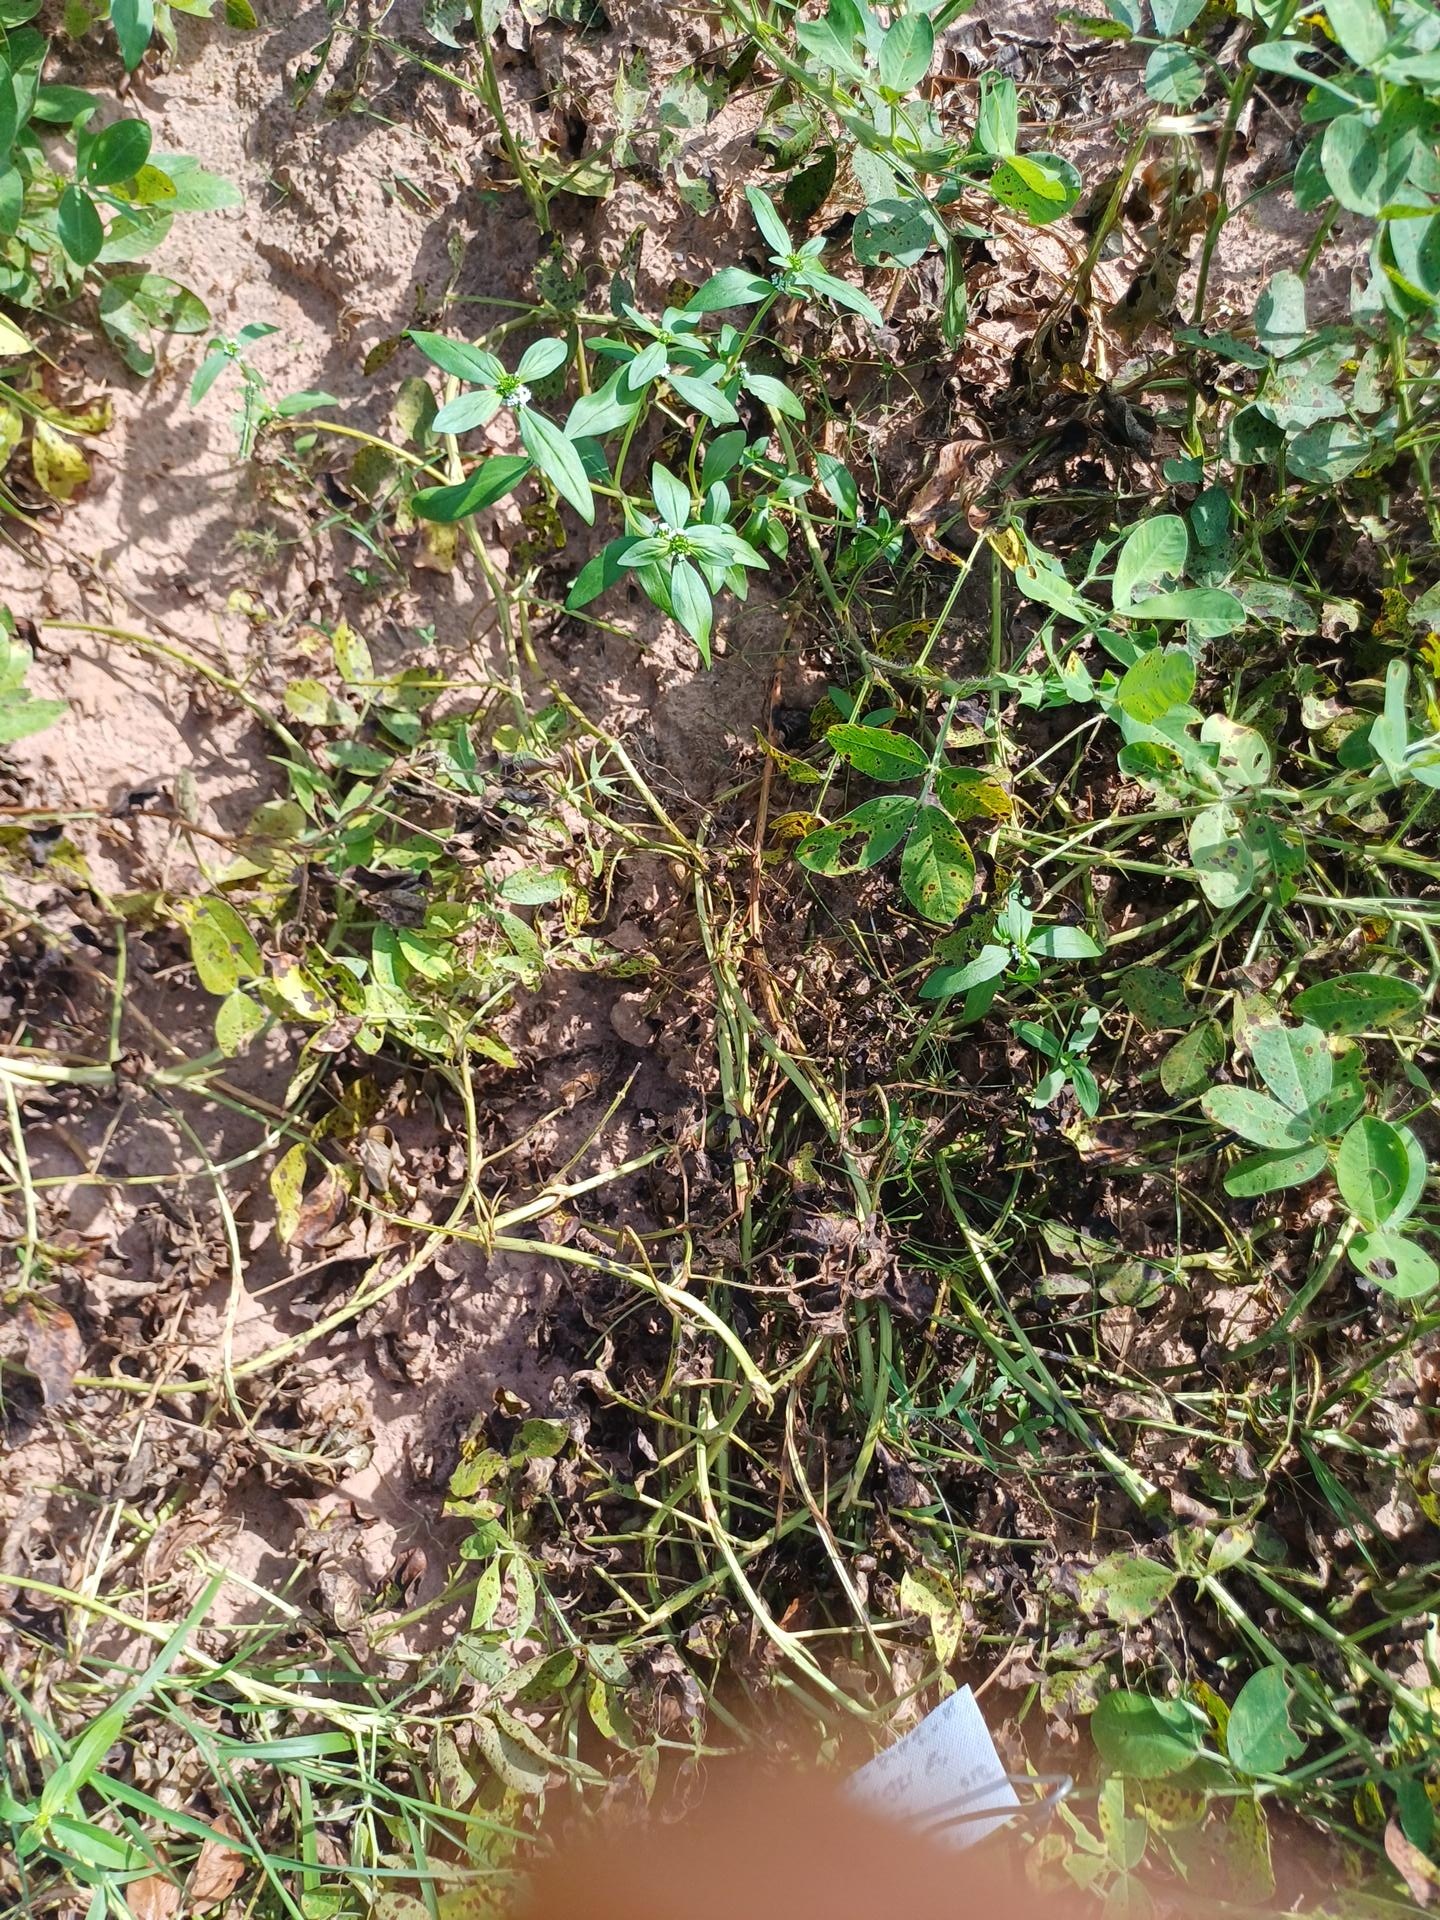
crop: groundnut
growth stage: flowering
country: Senegal
